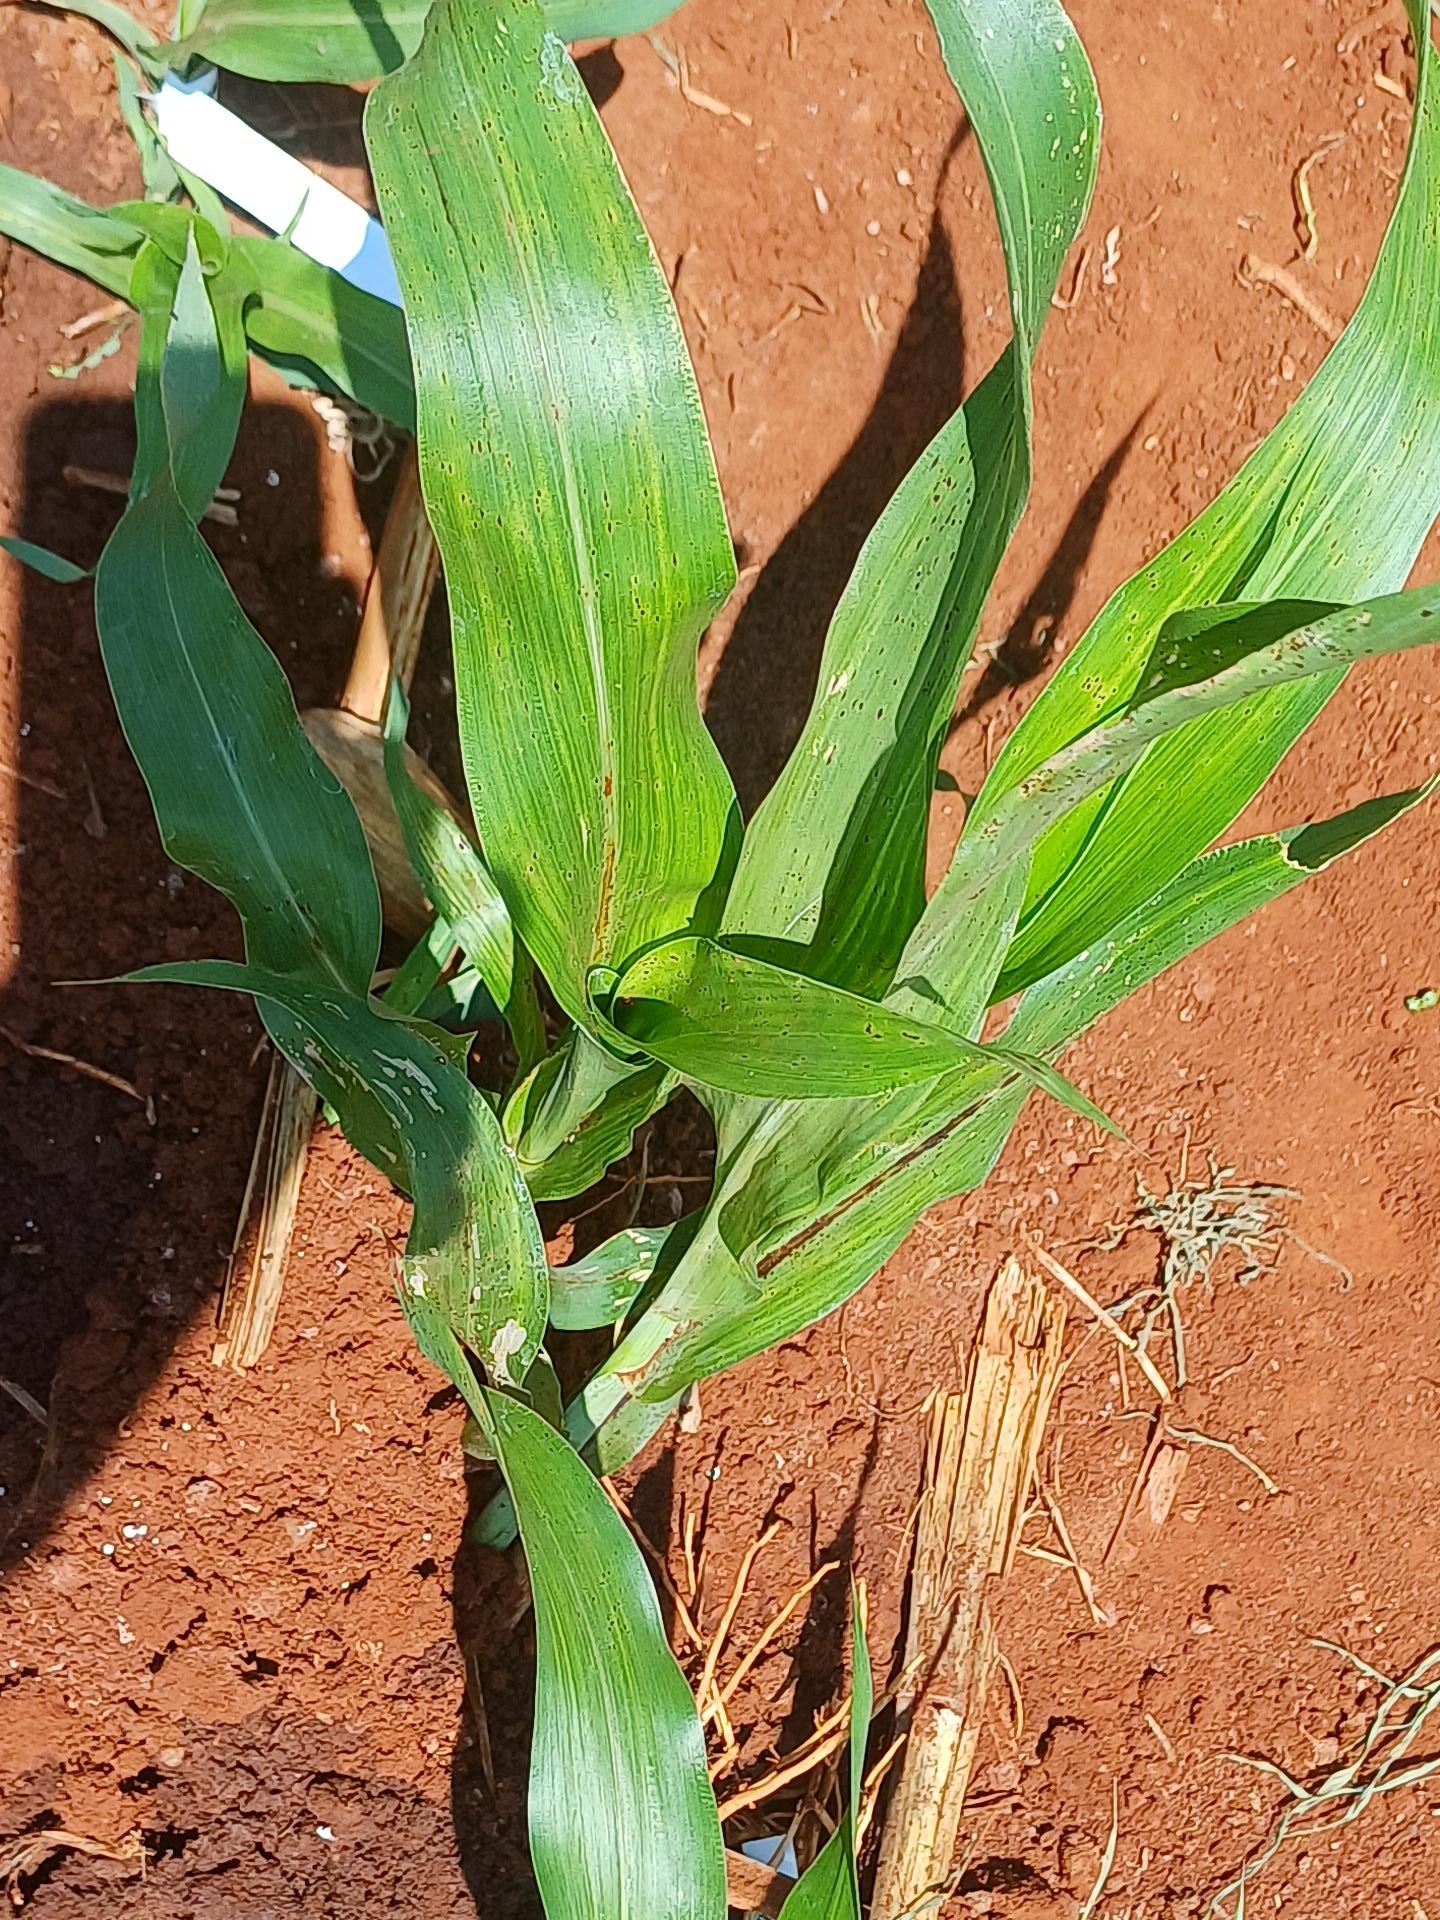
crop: sorghum
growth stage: vegetative
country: Kenya
